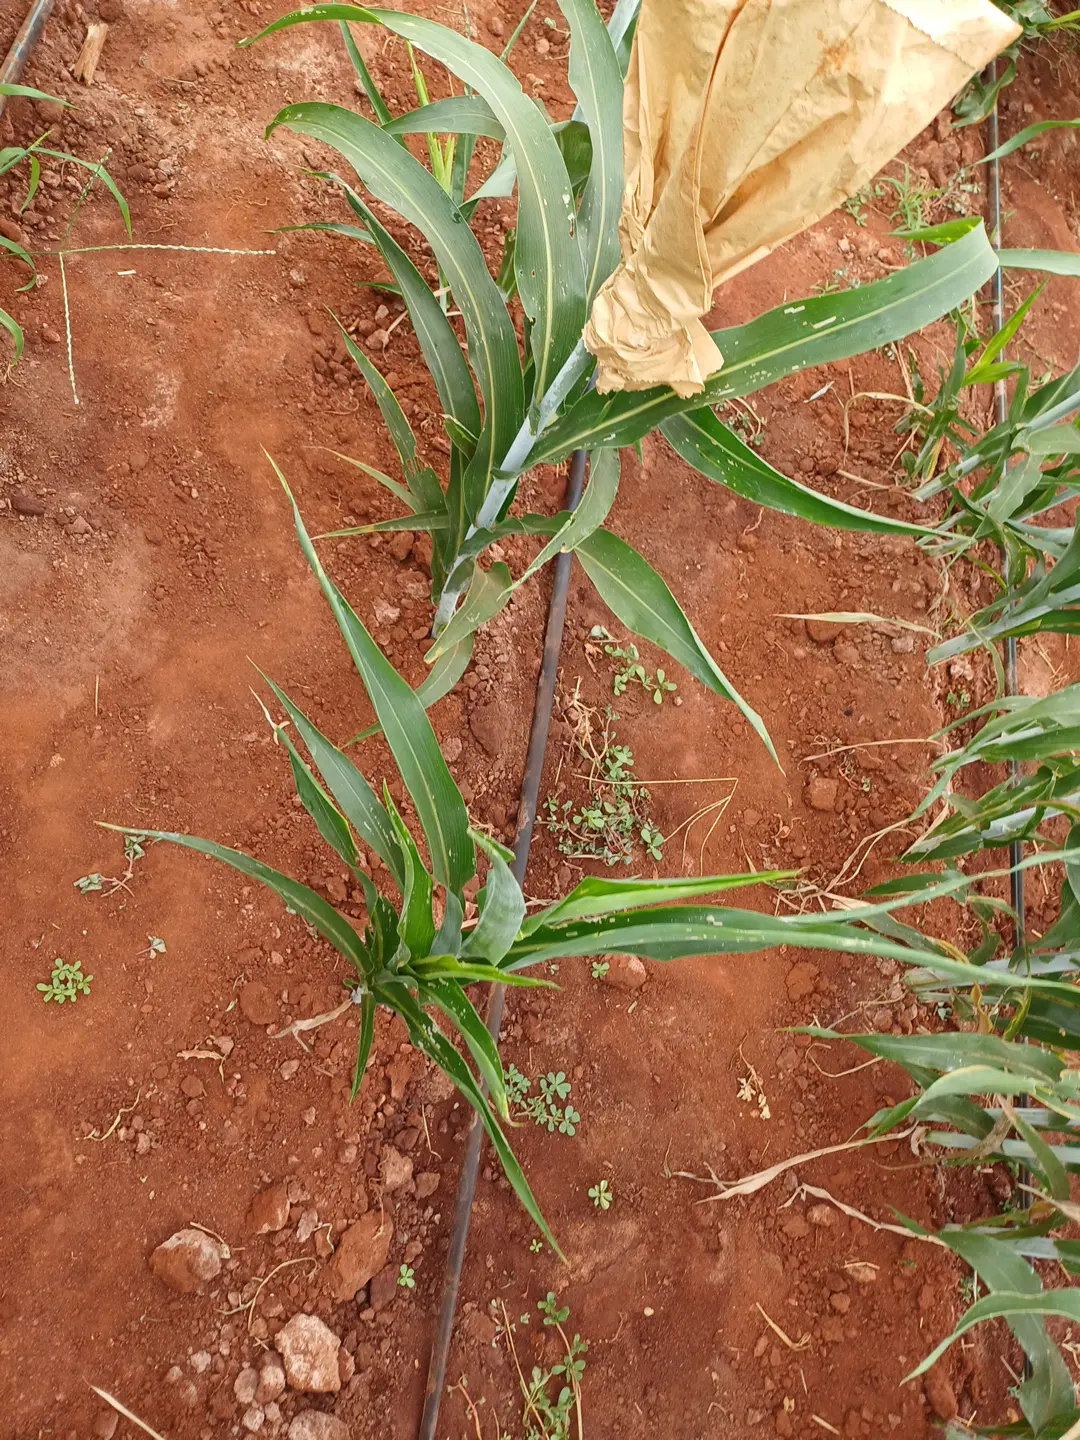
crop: sorghum
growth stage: heading tuber
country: Kenya
